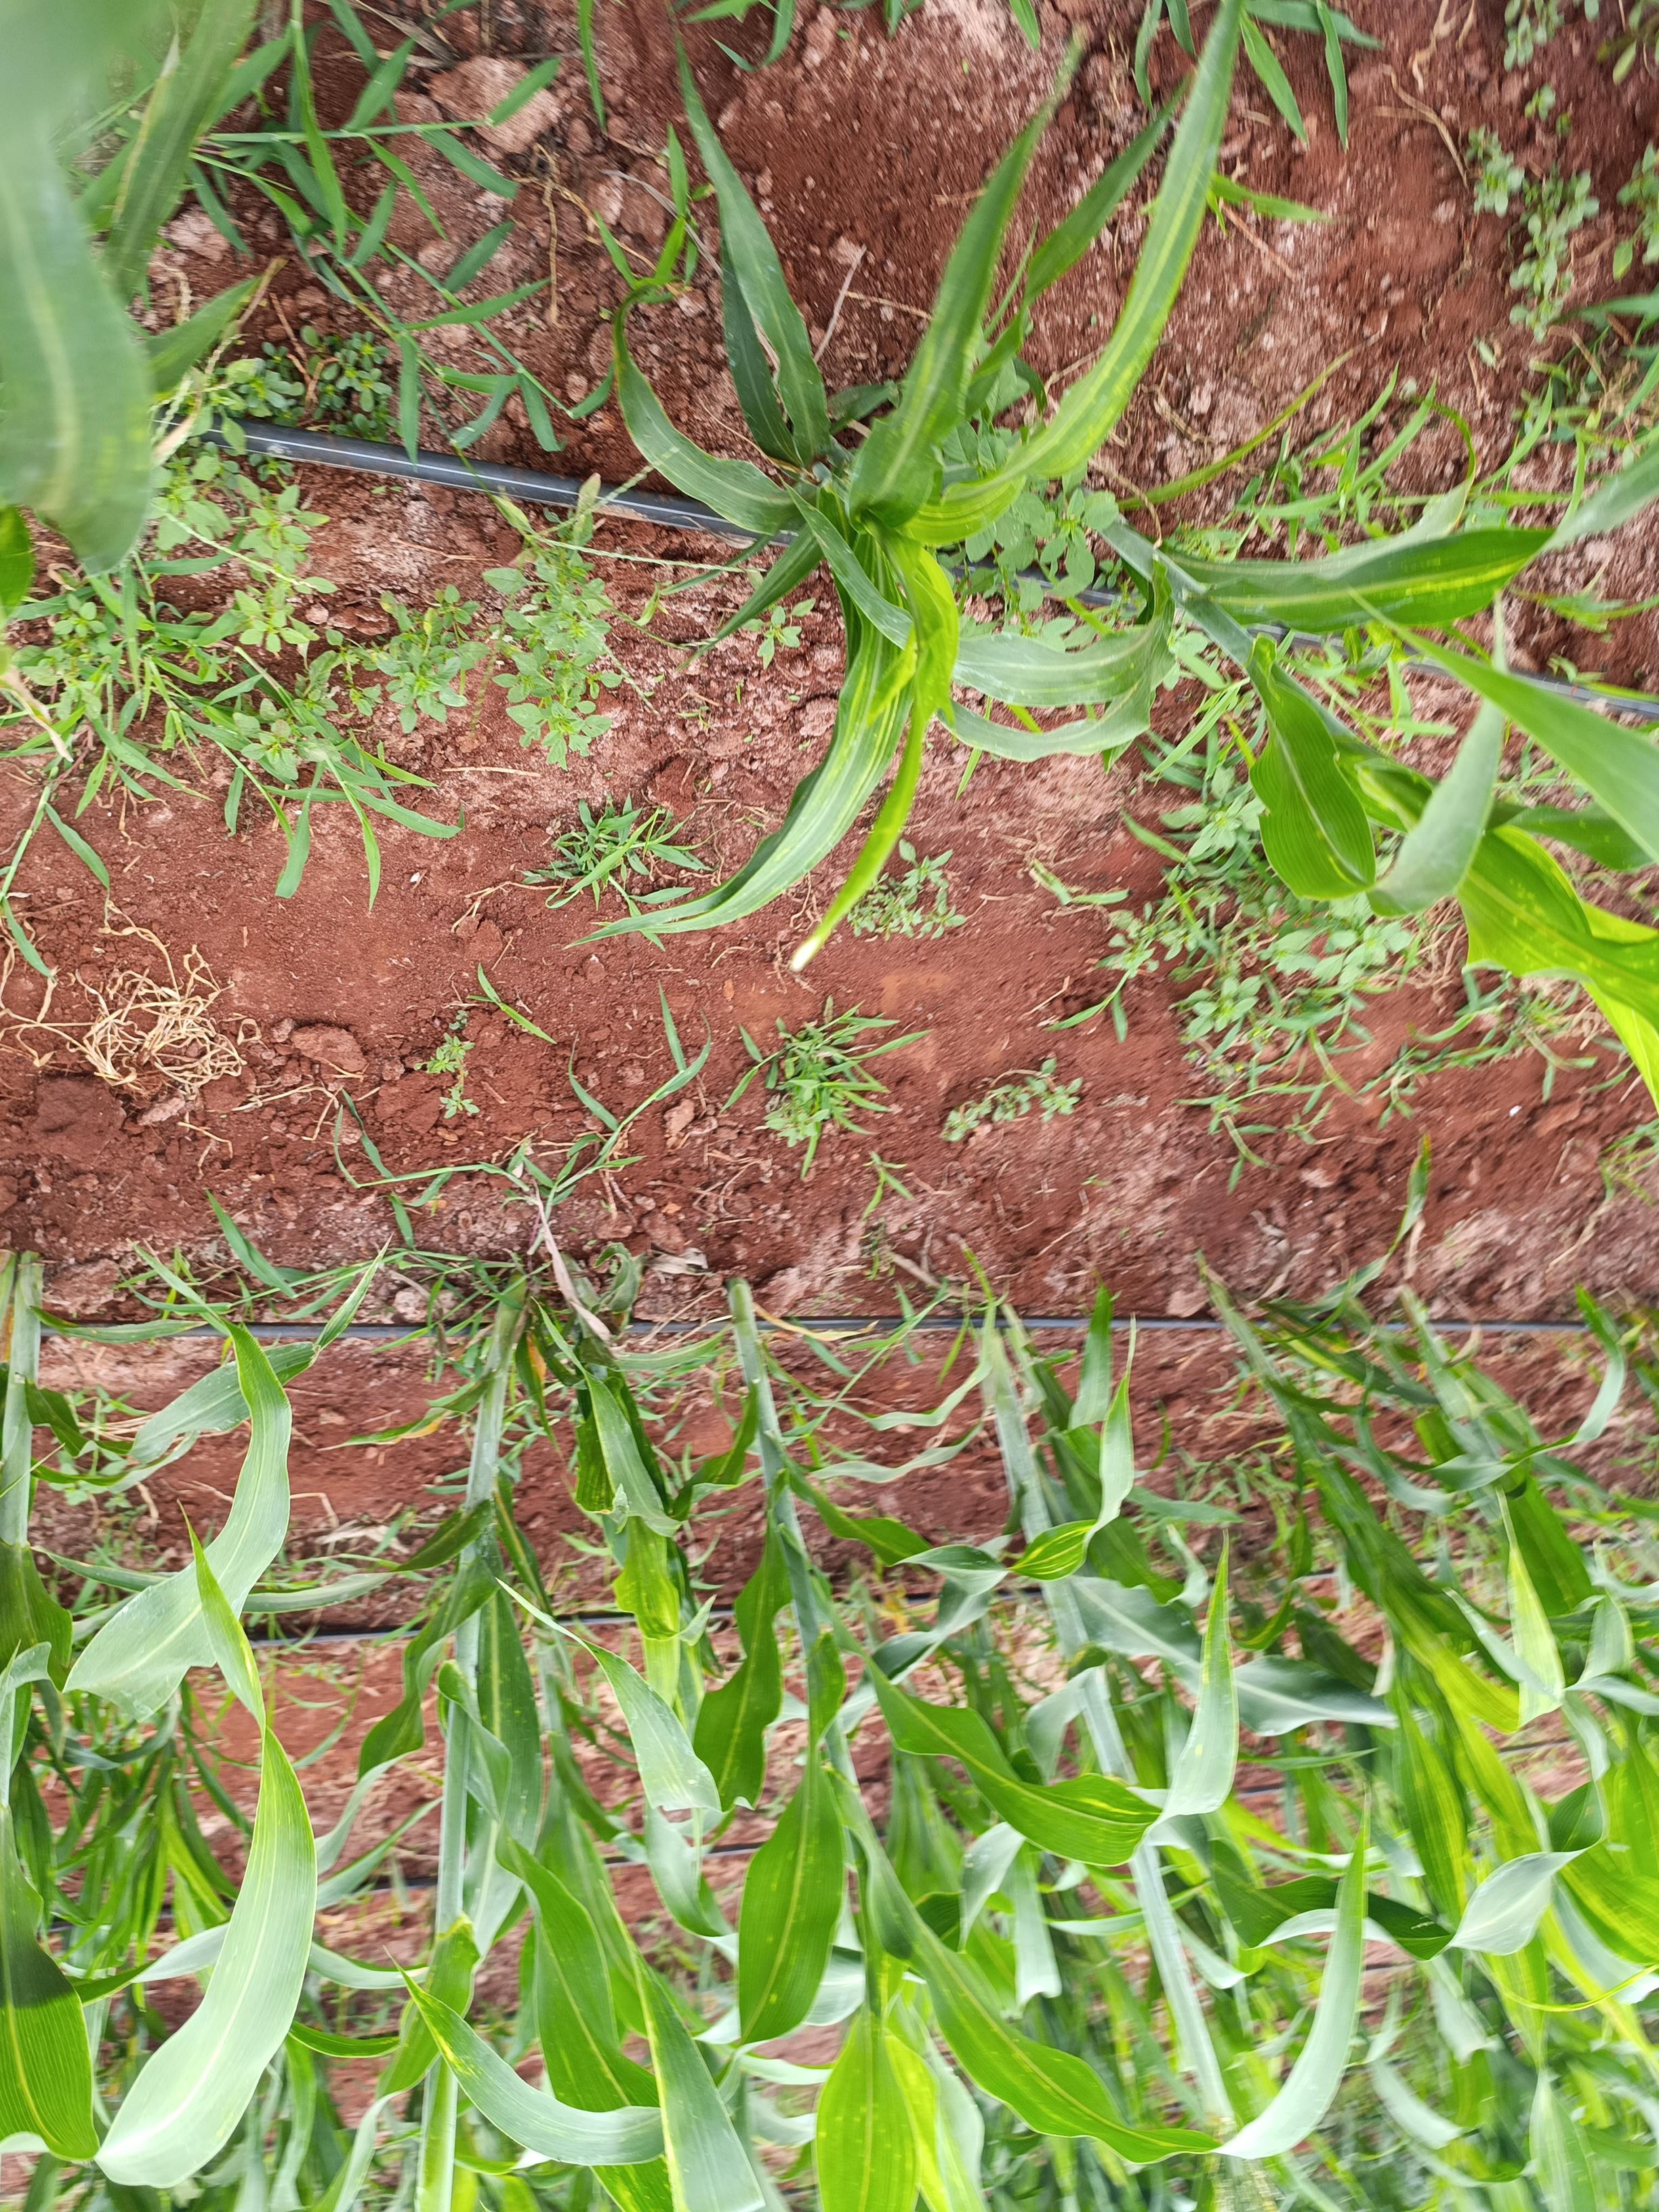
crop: sorghum
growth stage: heading tuber
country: Kenya
